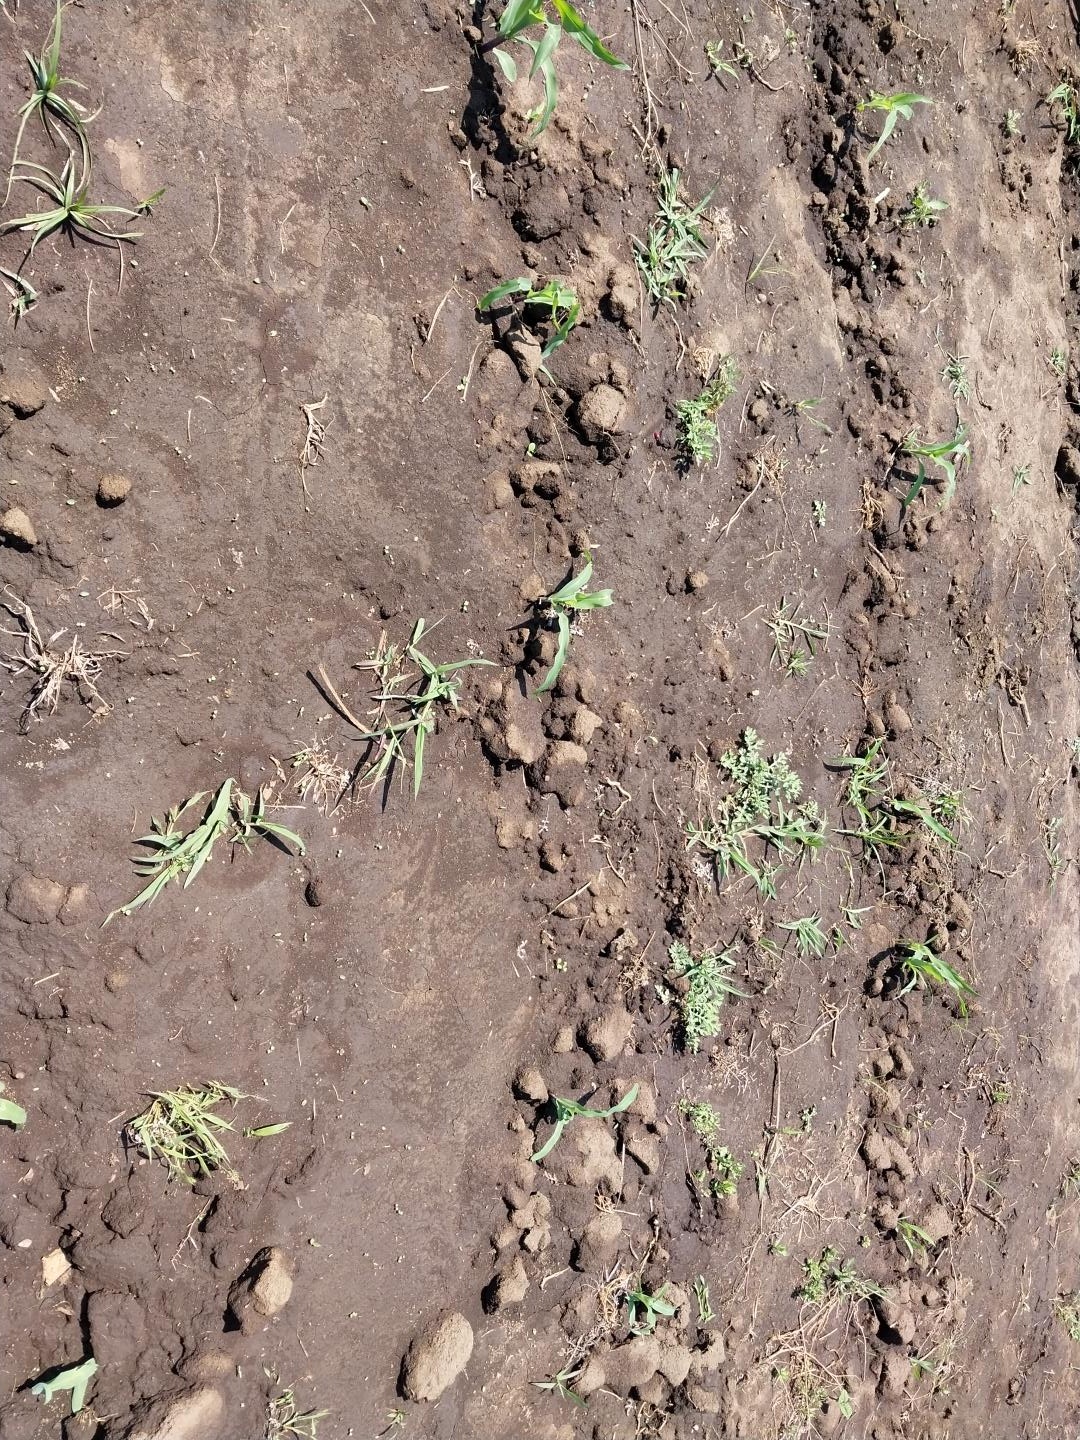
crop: maize
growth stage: emergence
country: Tanzania
